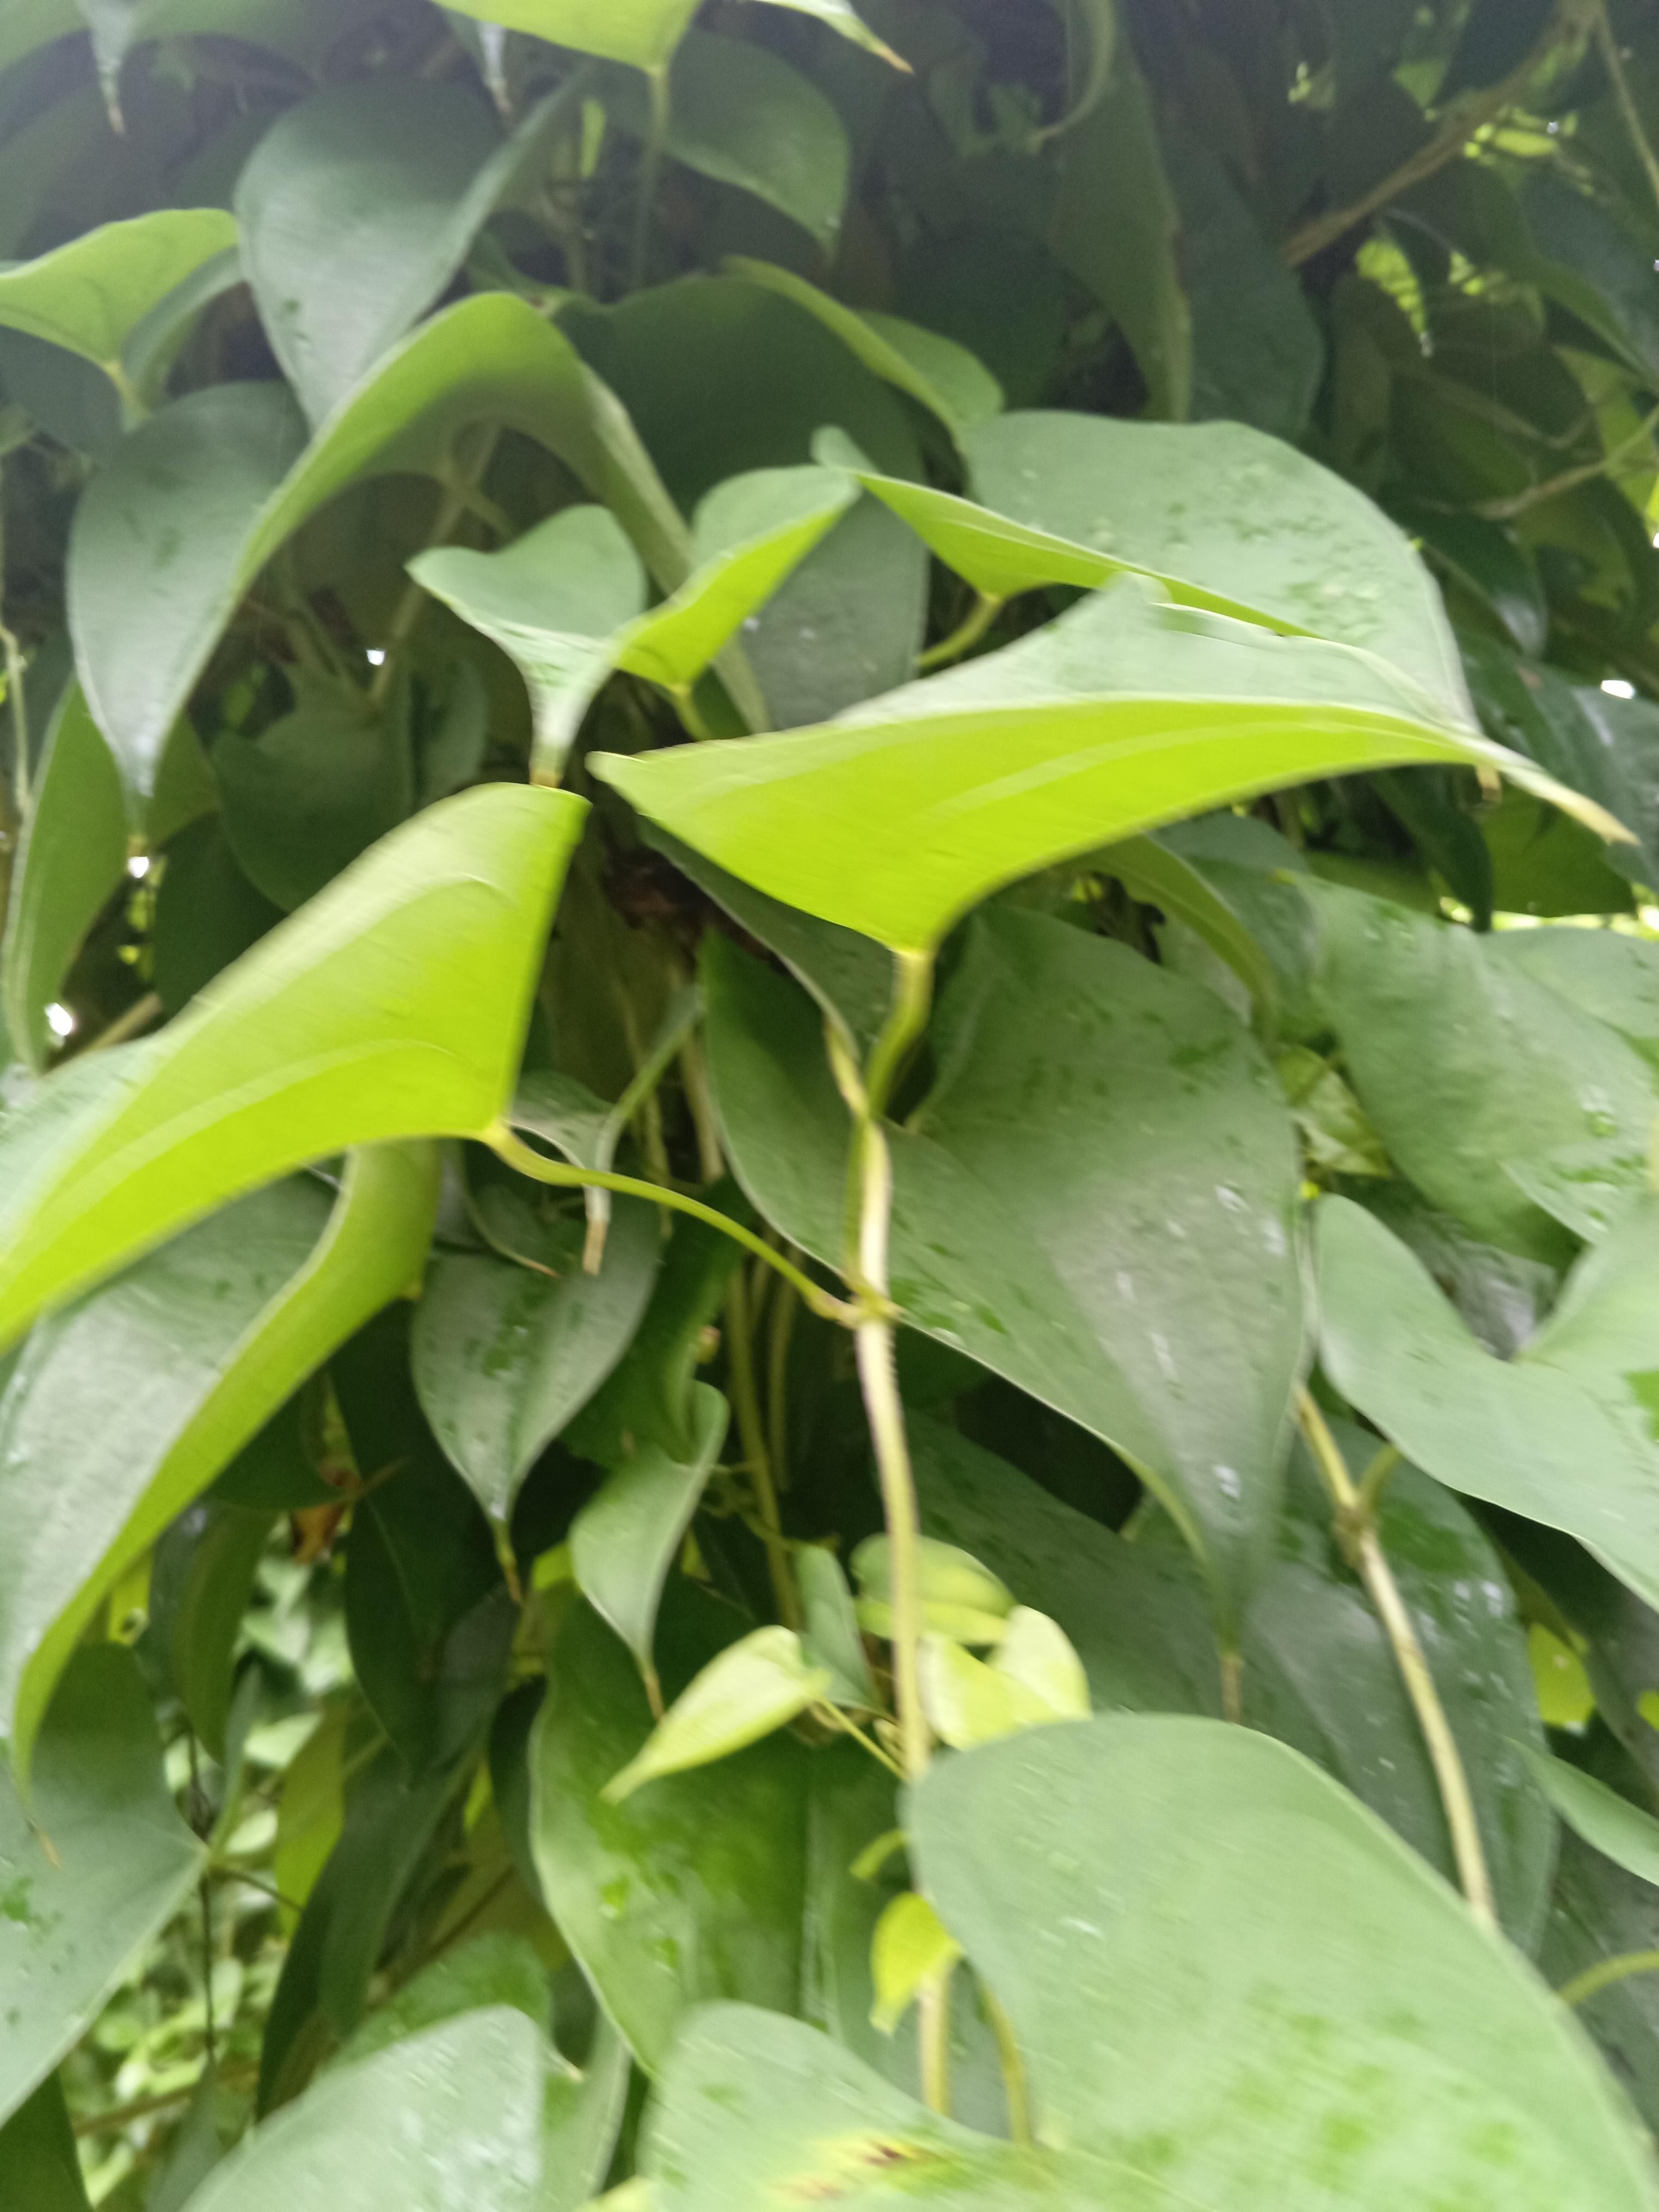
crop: yam
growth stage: vegetative
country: Nigeria
